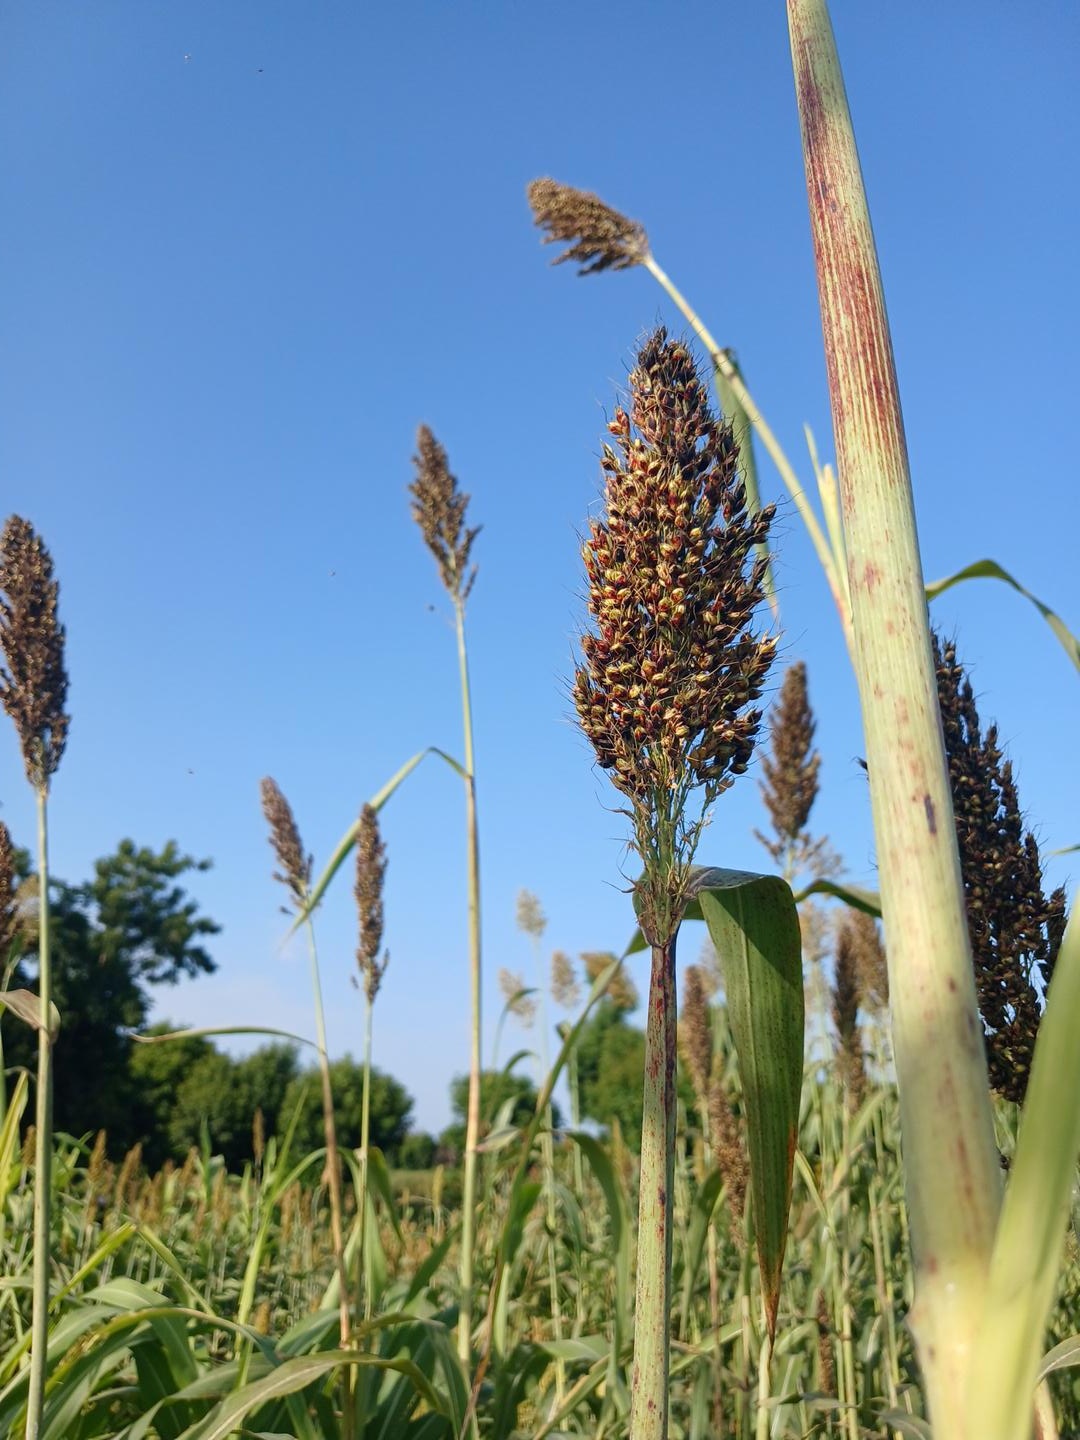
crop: sorghum
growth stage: filling grain
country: Senegal
